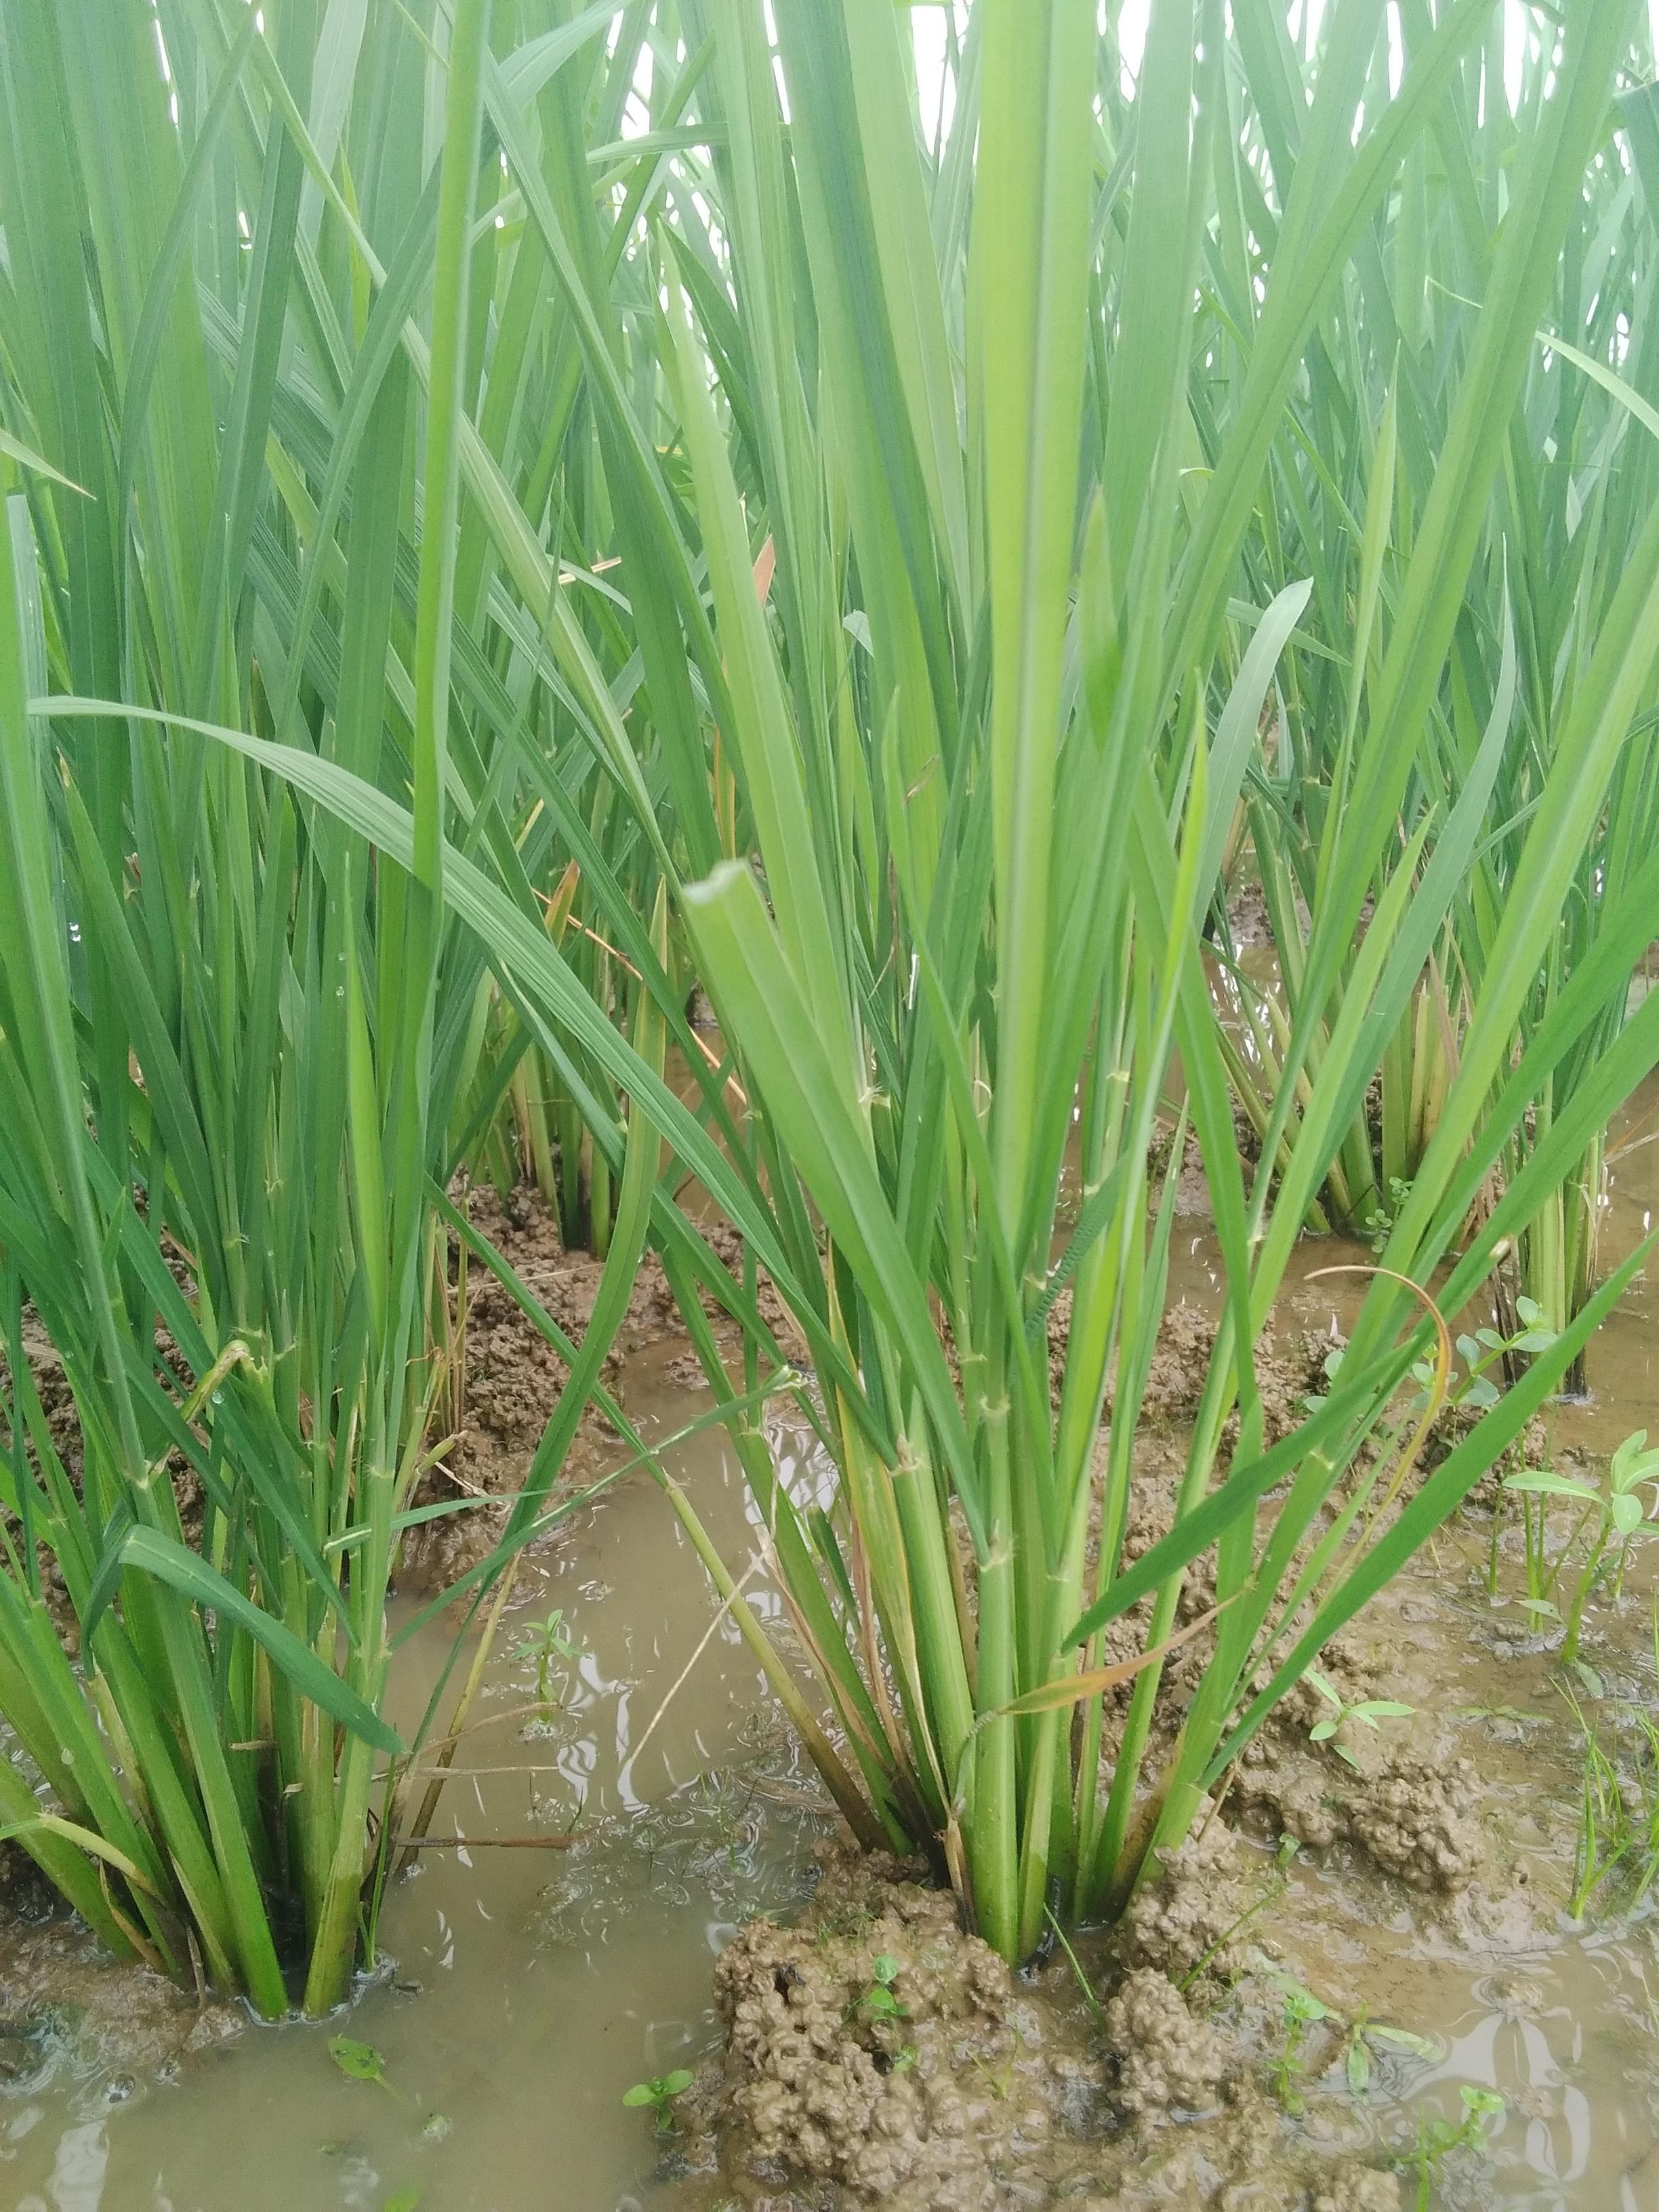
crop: rice
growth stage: vegetative
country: Nigeria
